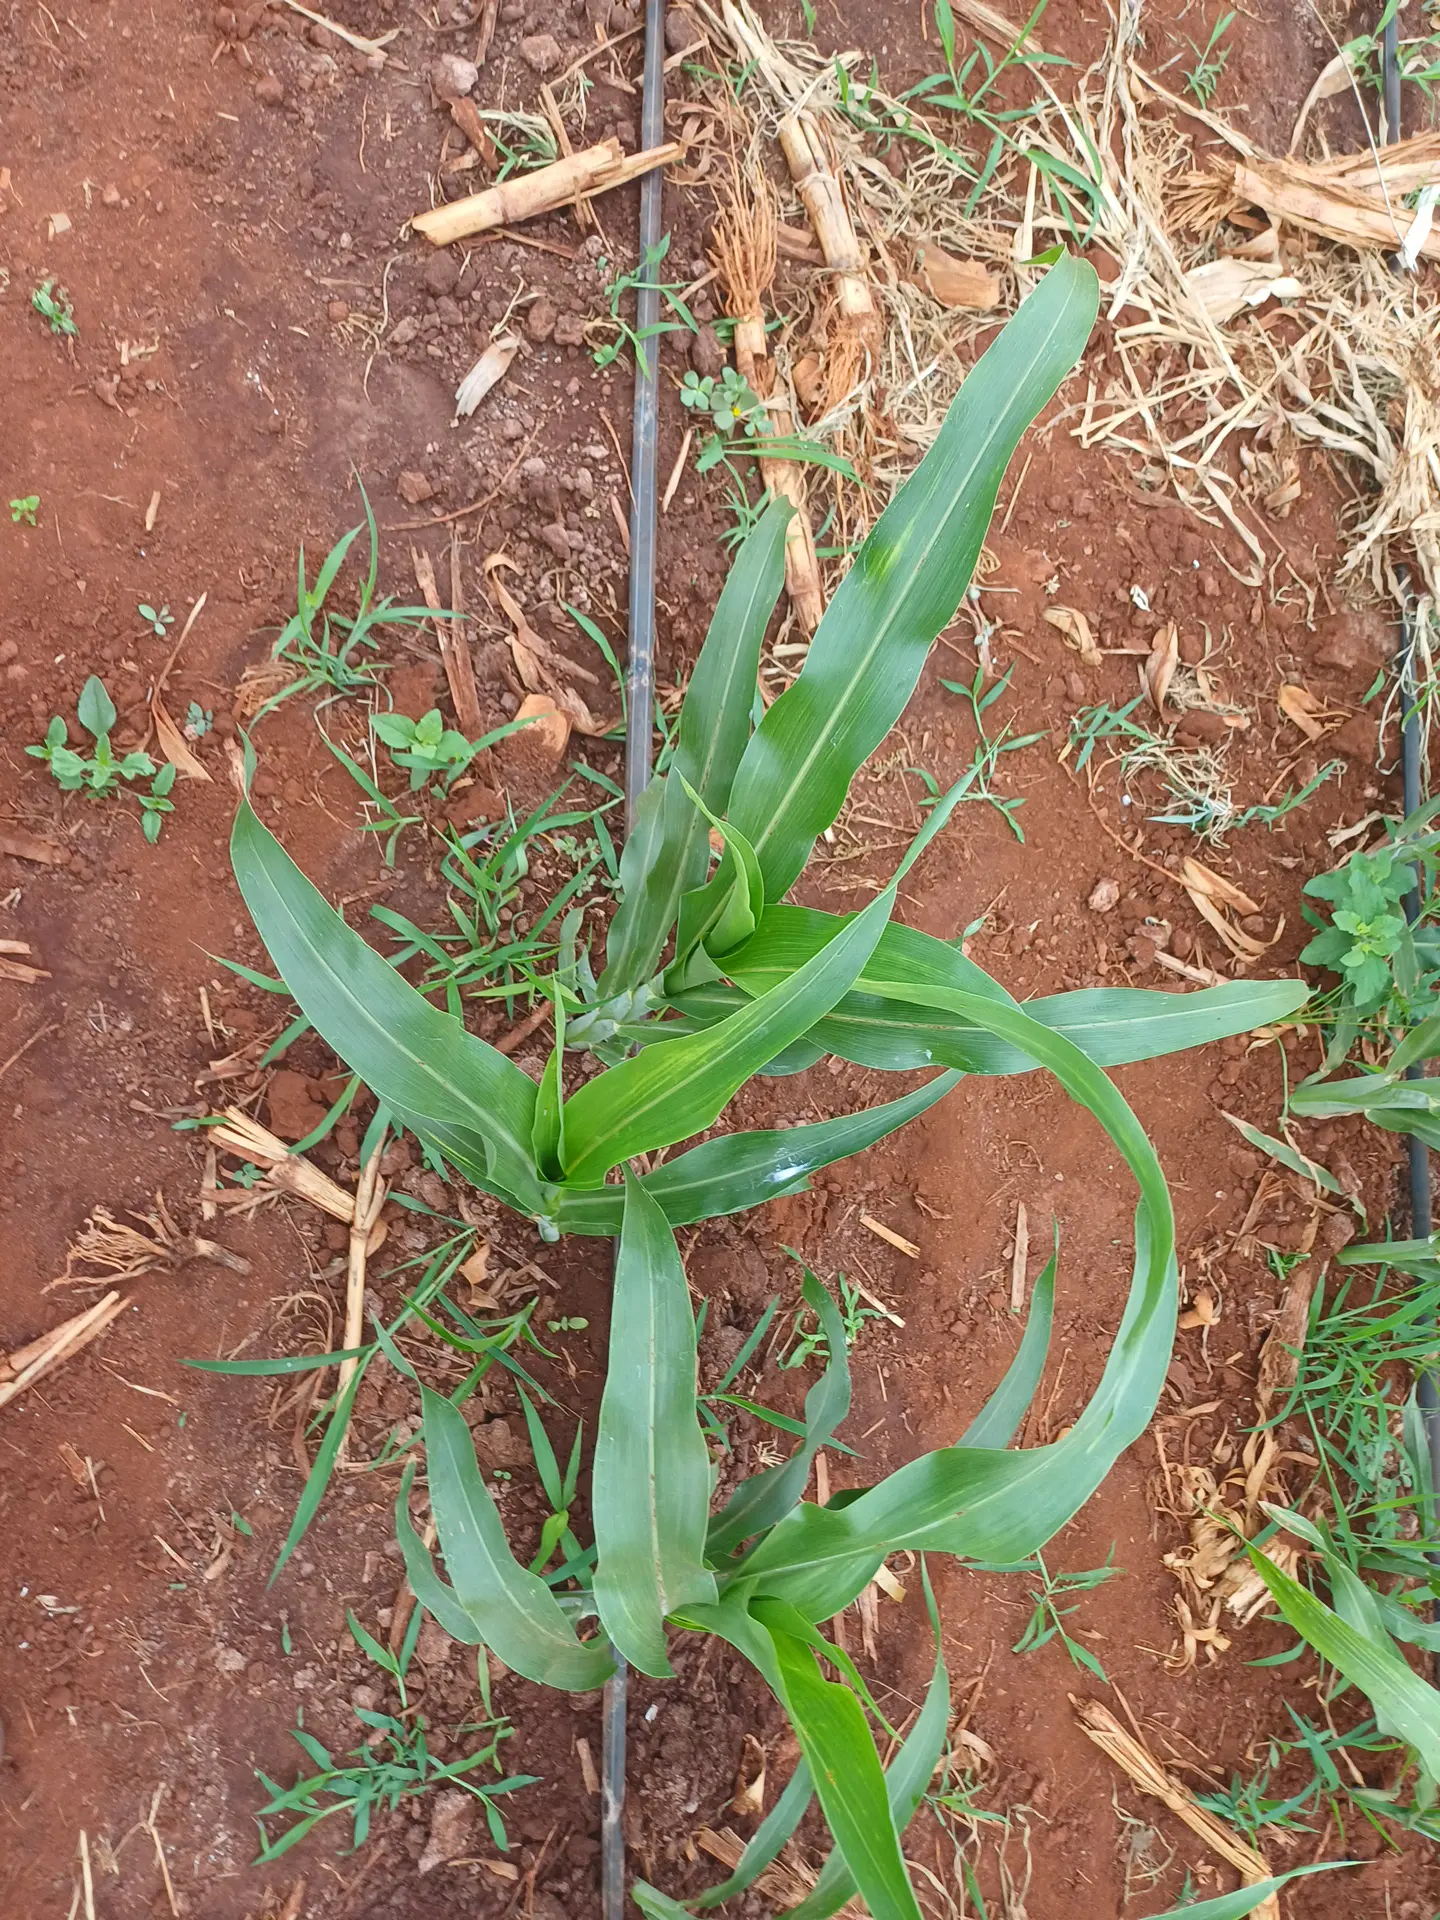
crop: sorghum
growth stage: vegetative
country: Kenya
